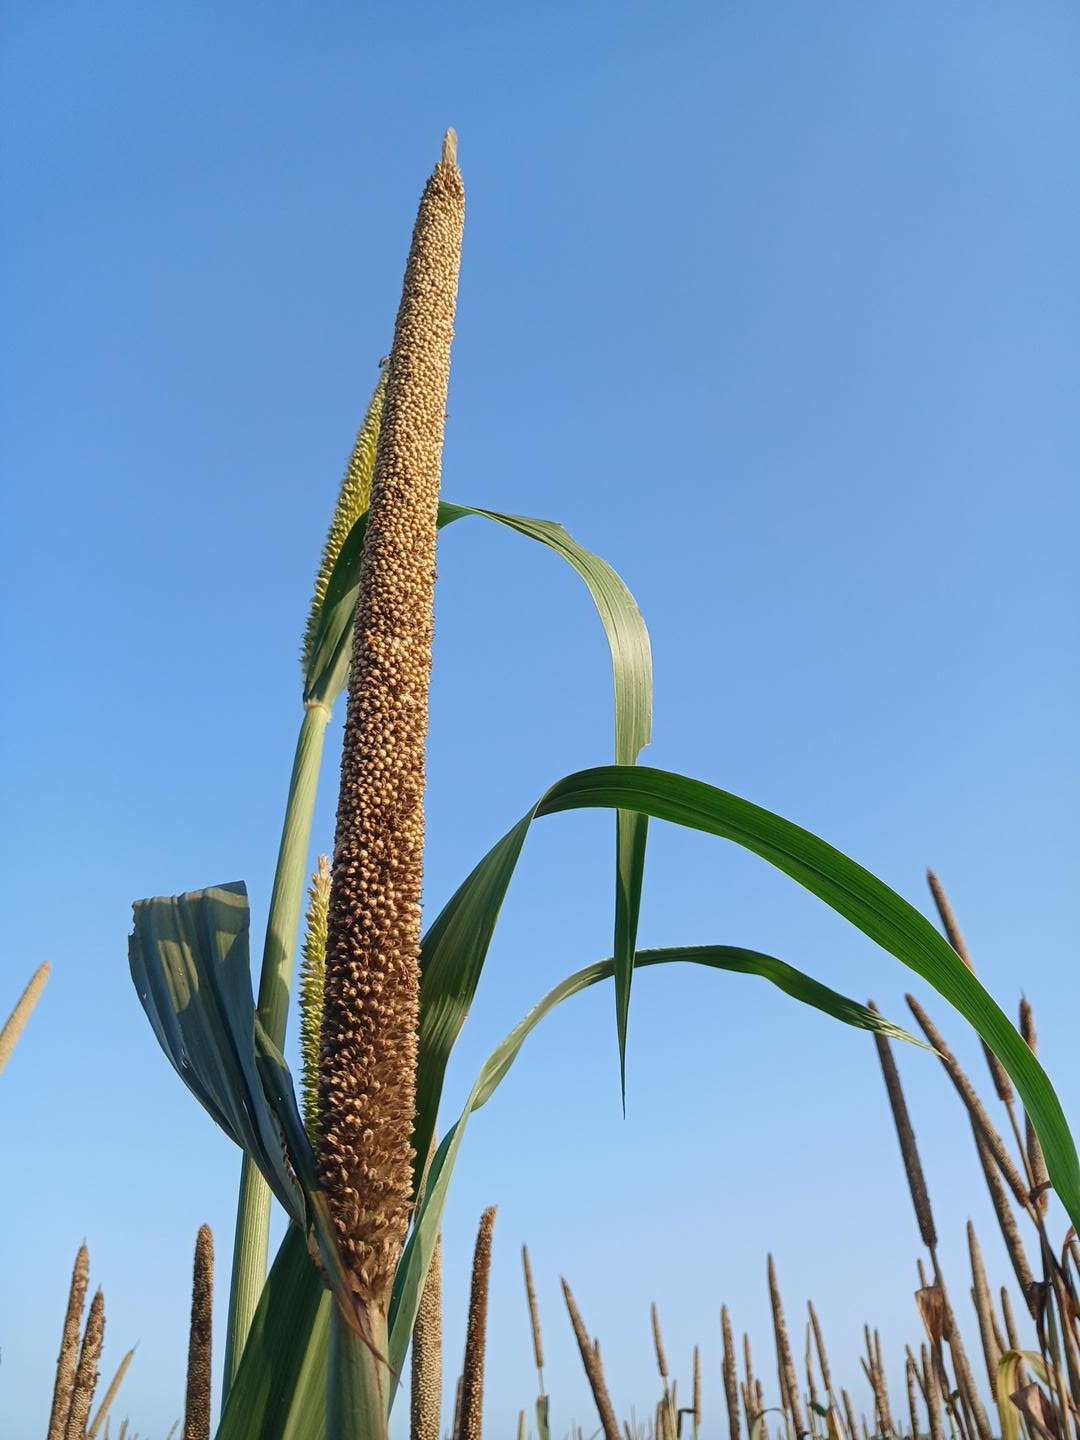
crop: pearl millet
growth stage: maturity
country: Senegal
